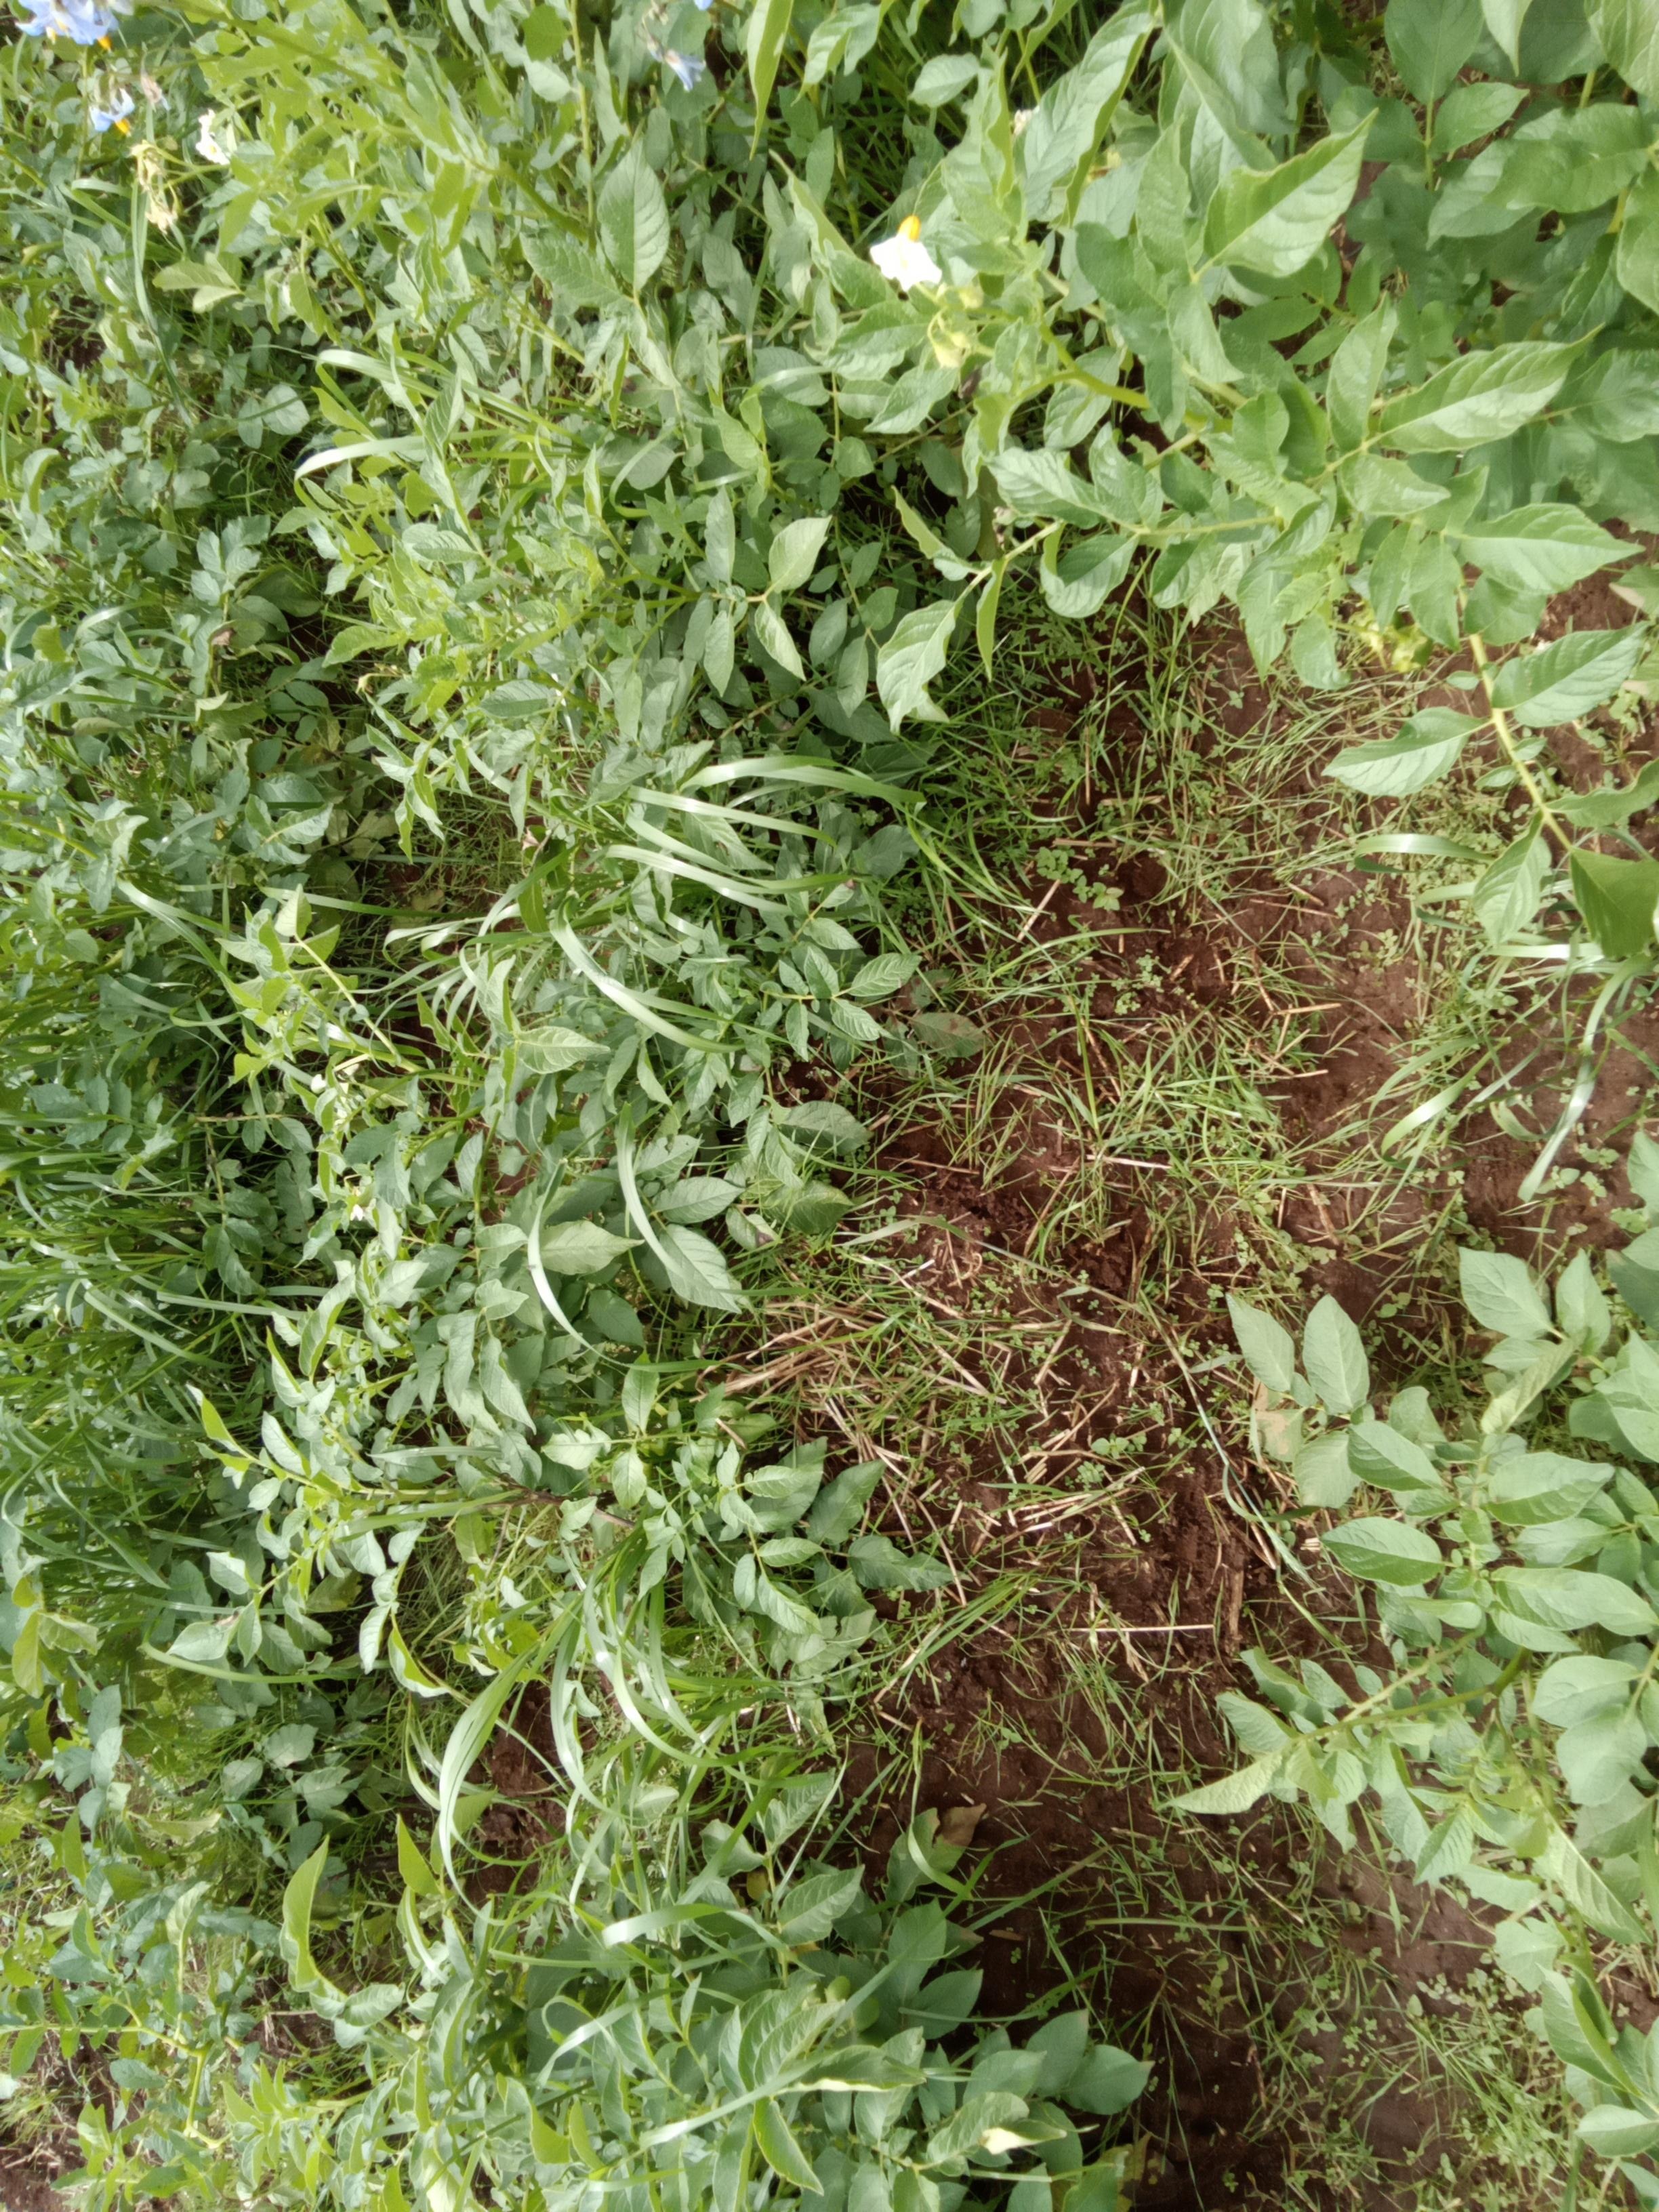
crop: potato
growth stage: flowering
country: Kenya
